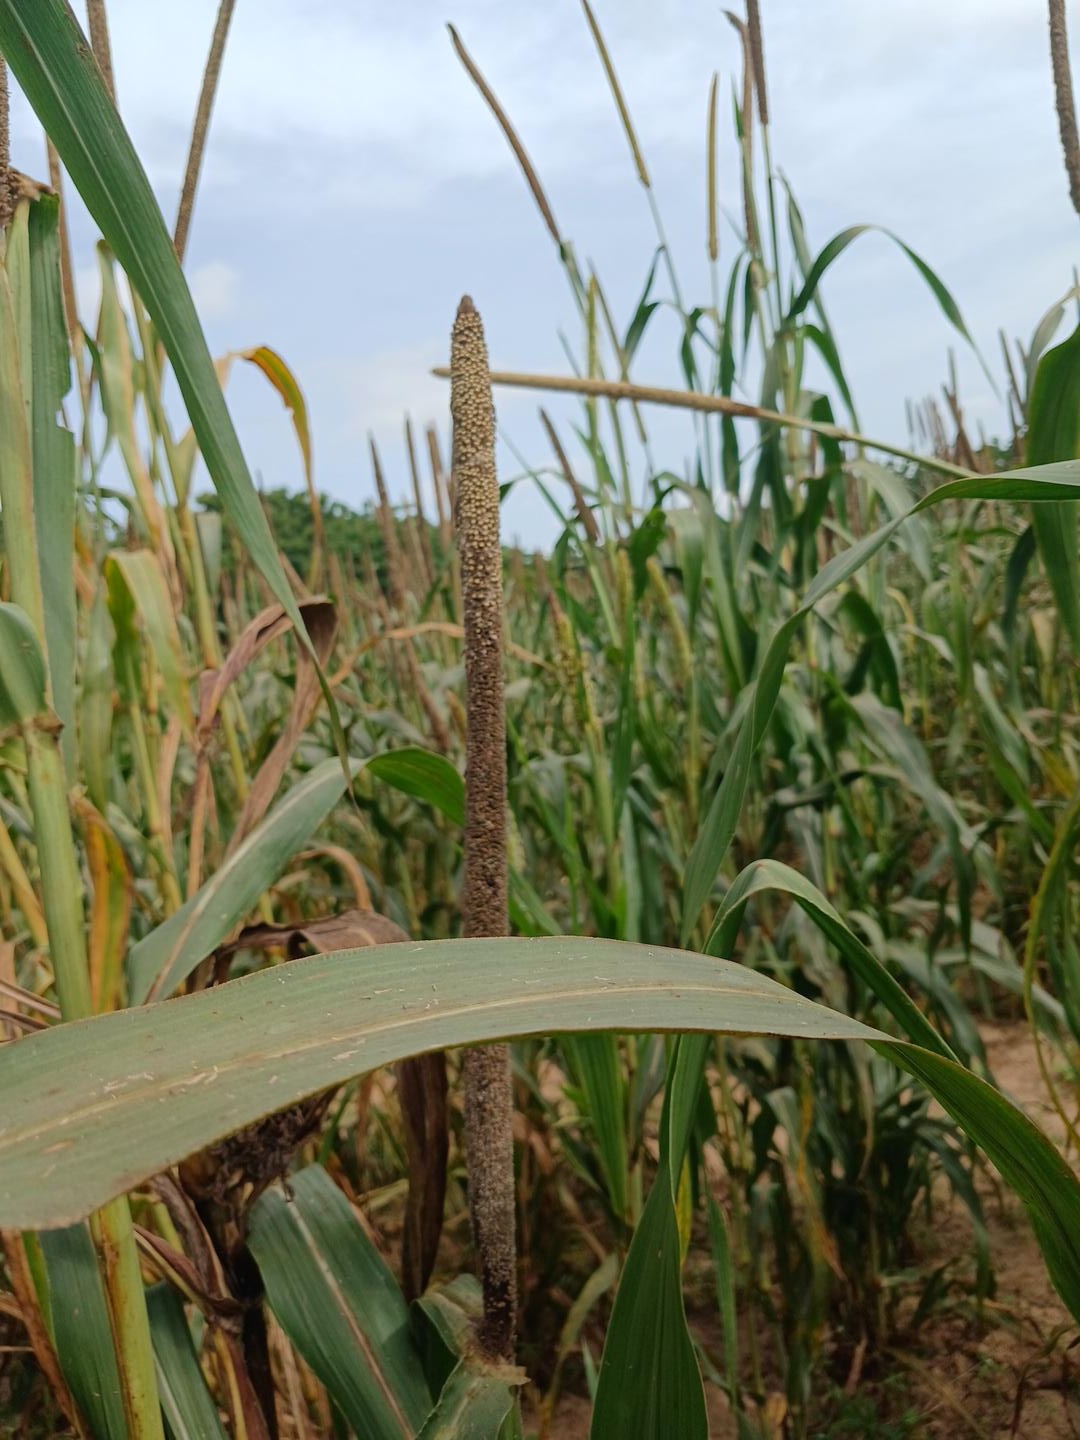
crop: pearl millet
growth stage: maturity
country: Senegal
